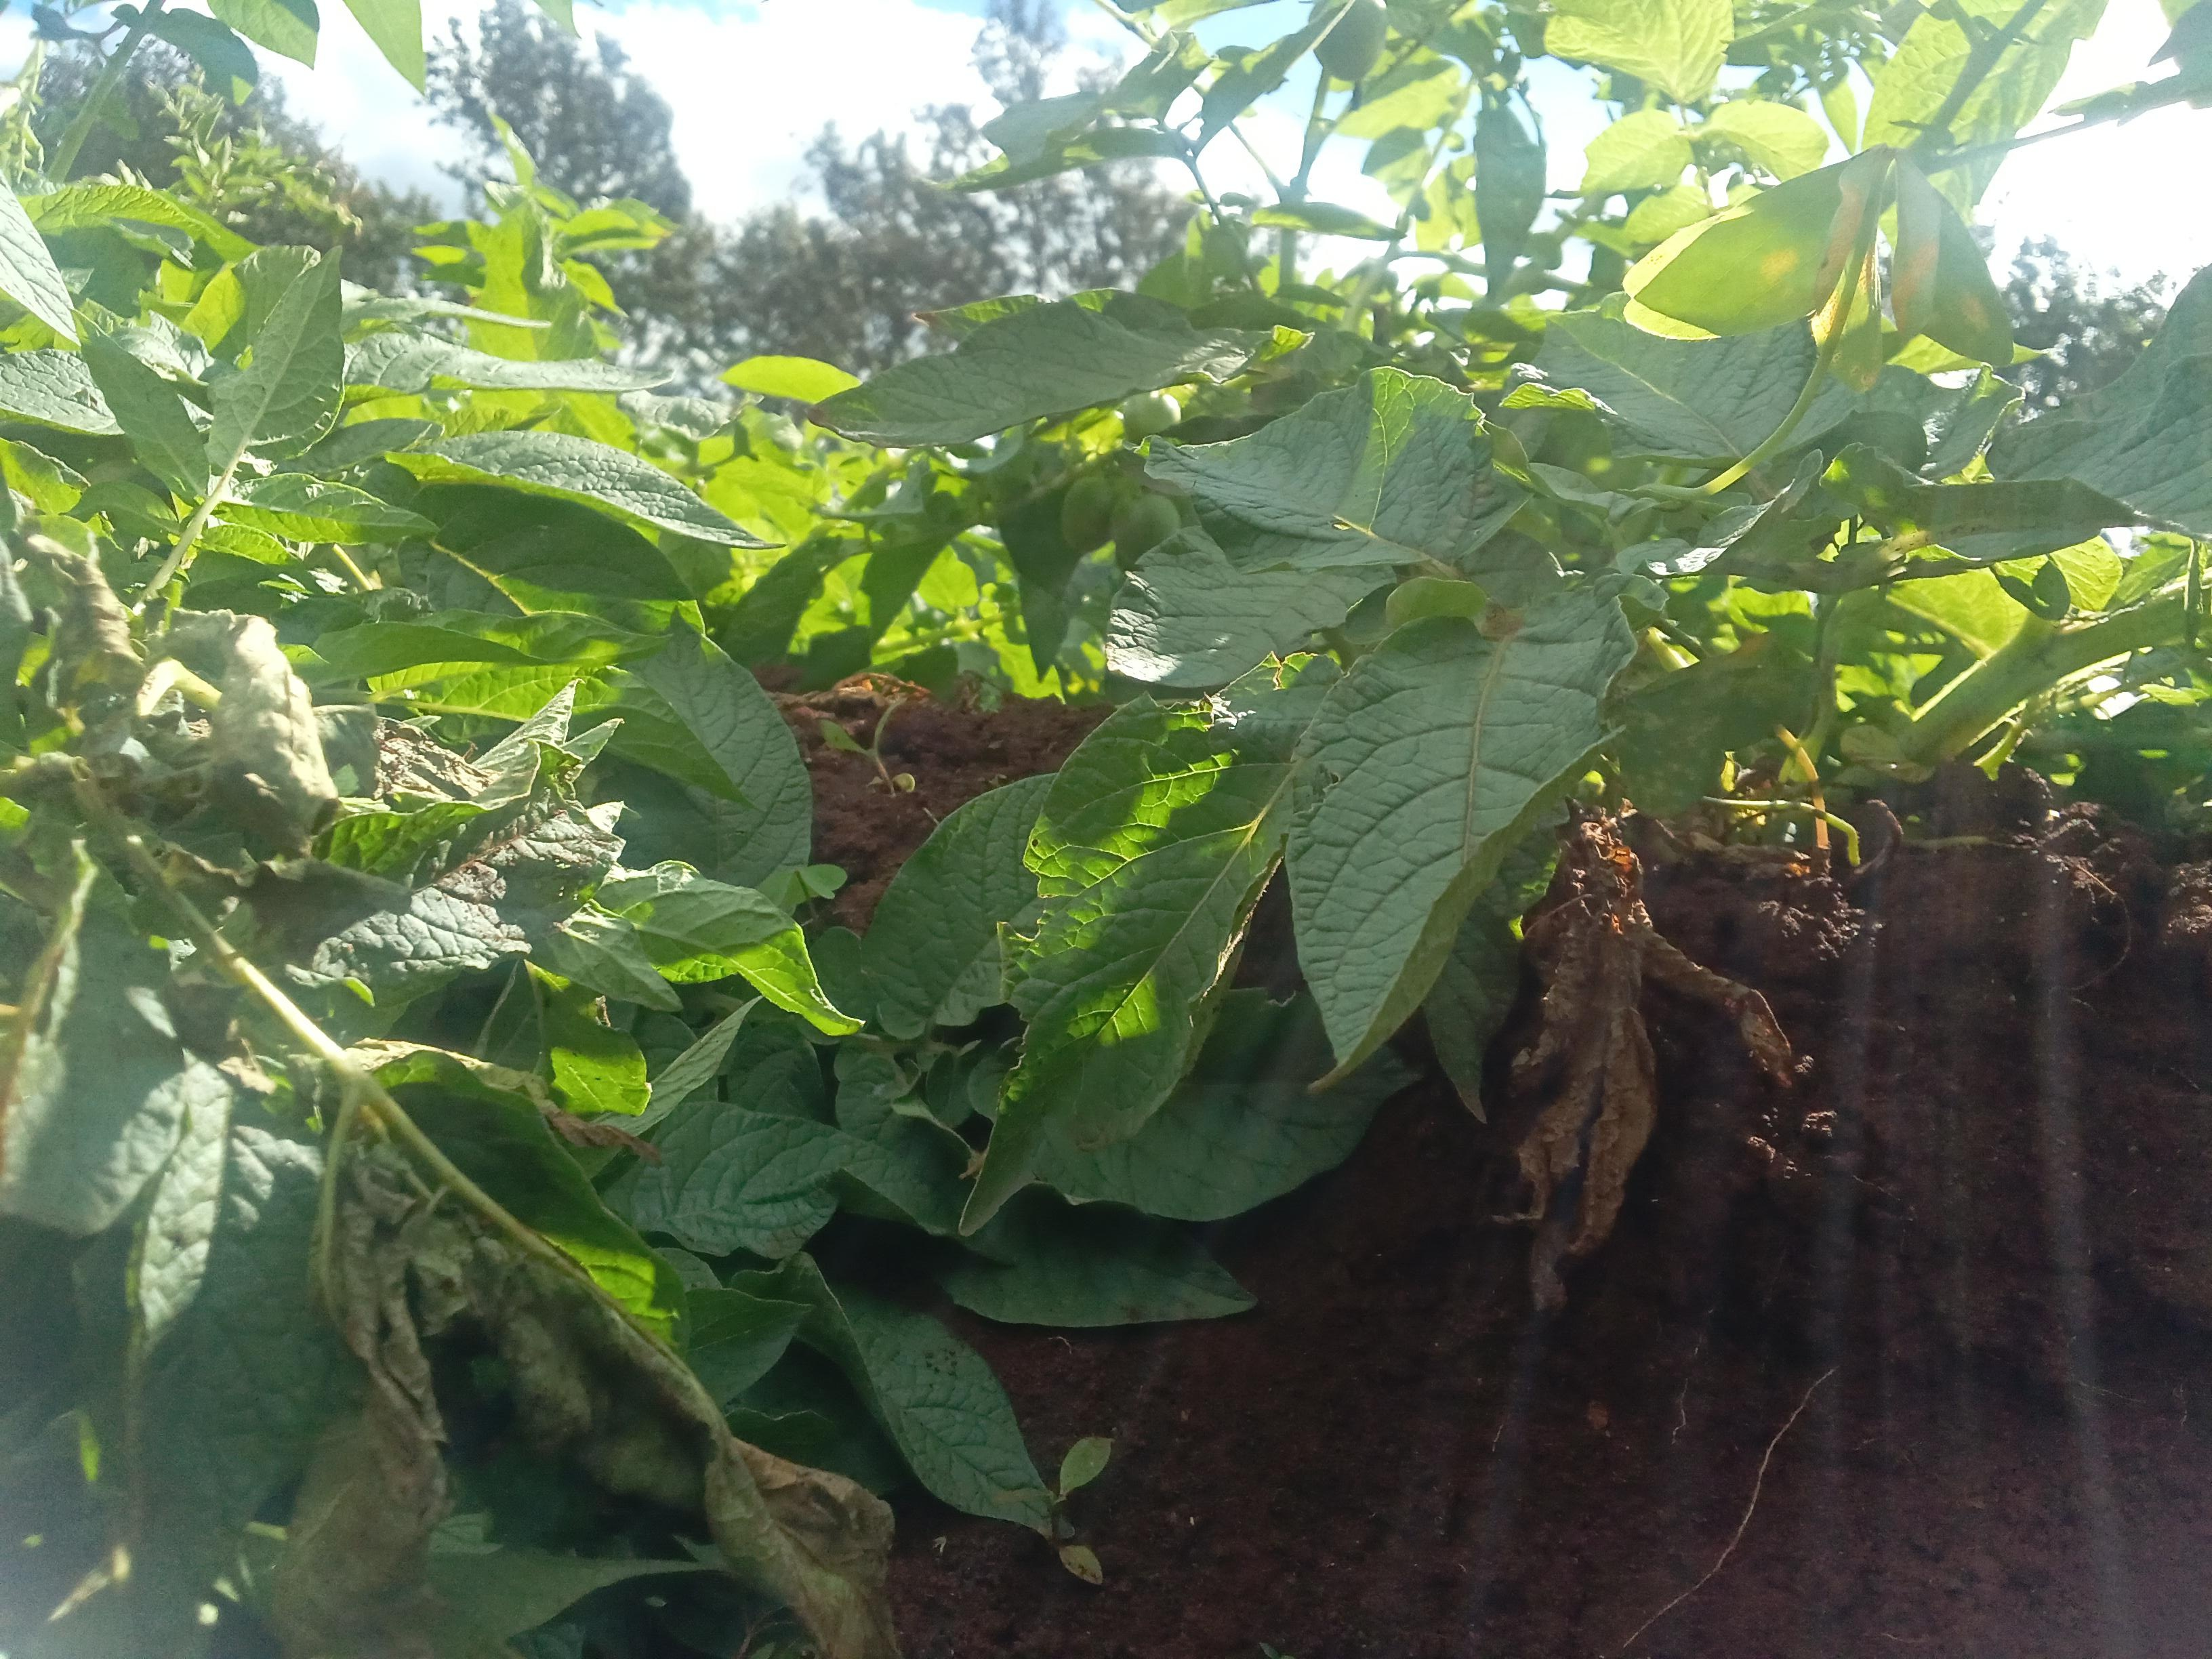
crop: potato
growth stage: flowering
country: Kenya
